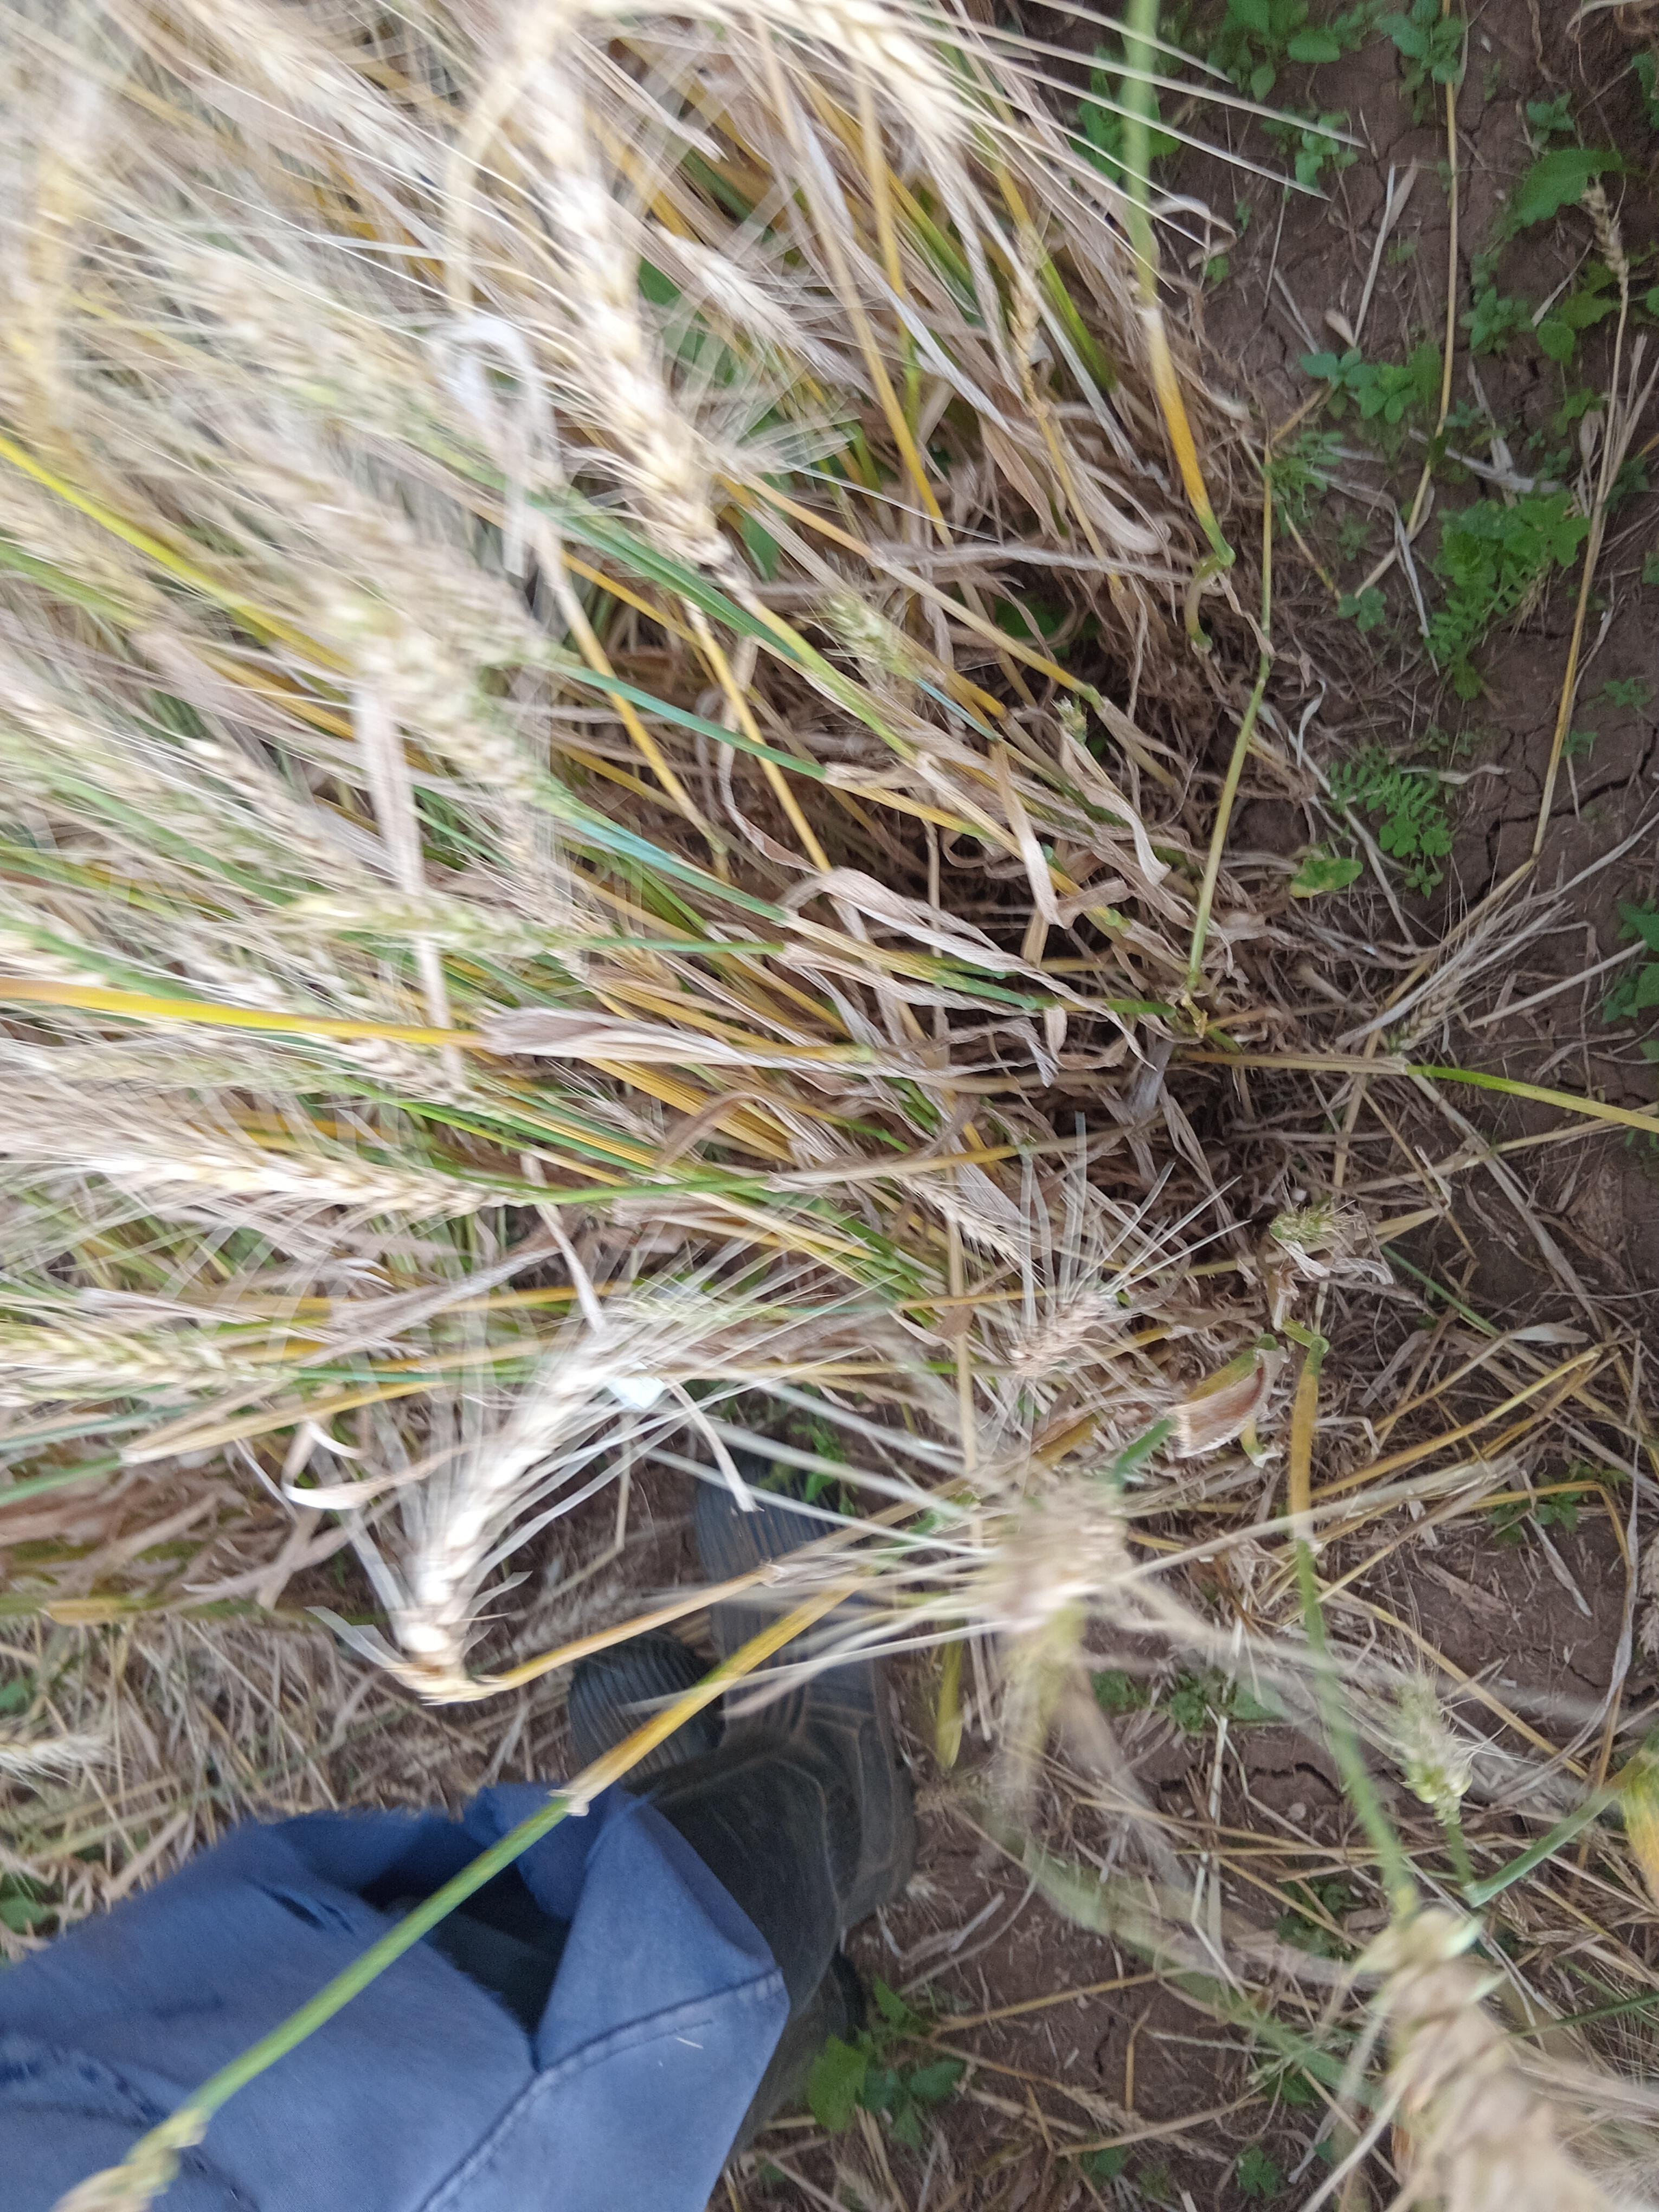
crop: wheat
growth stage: vegetative
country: Kenya
